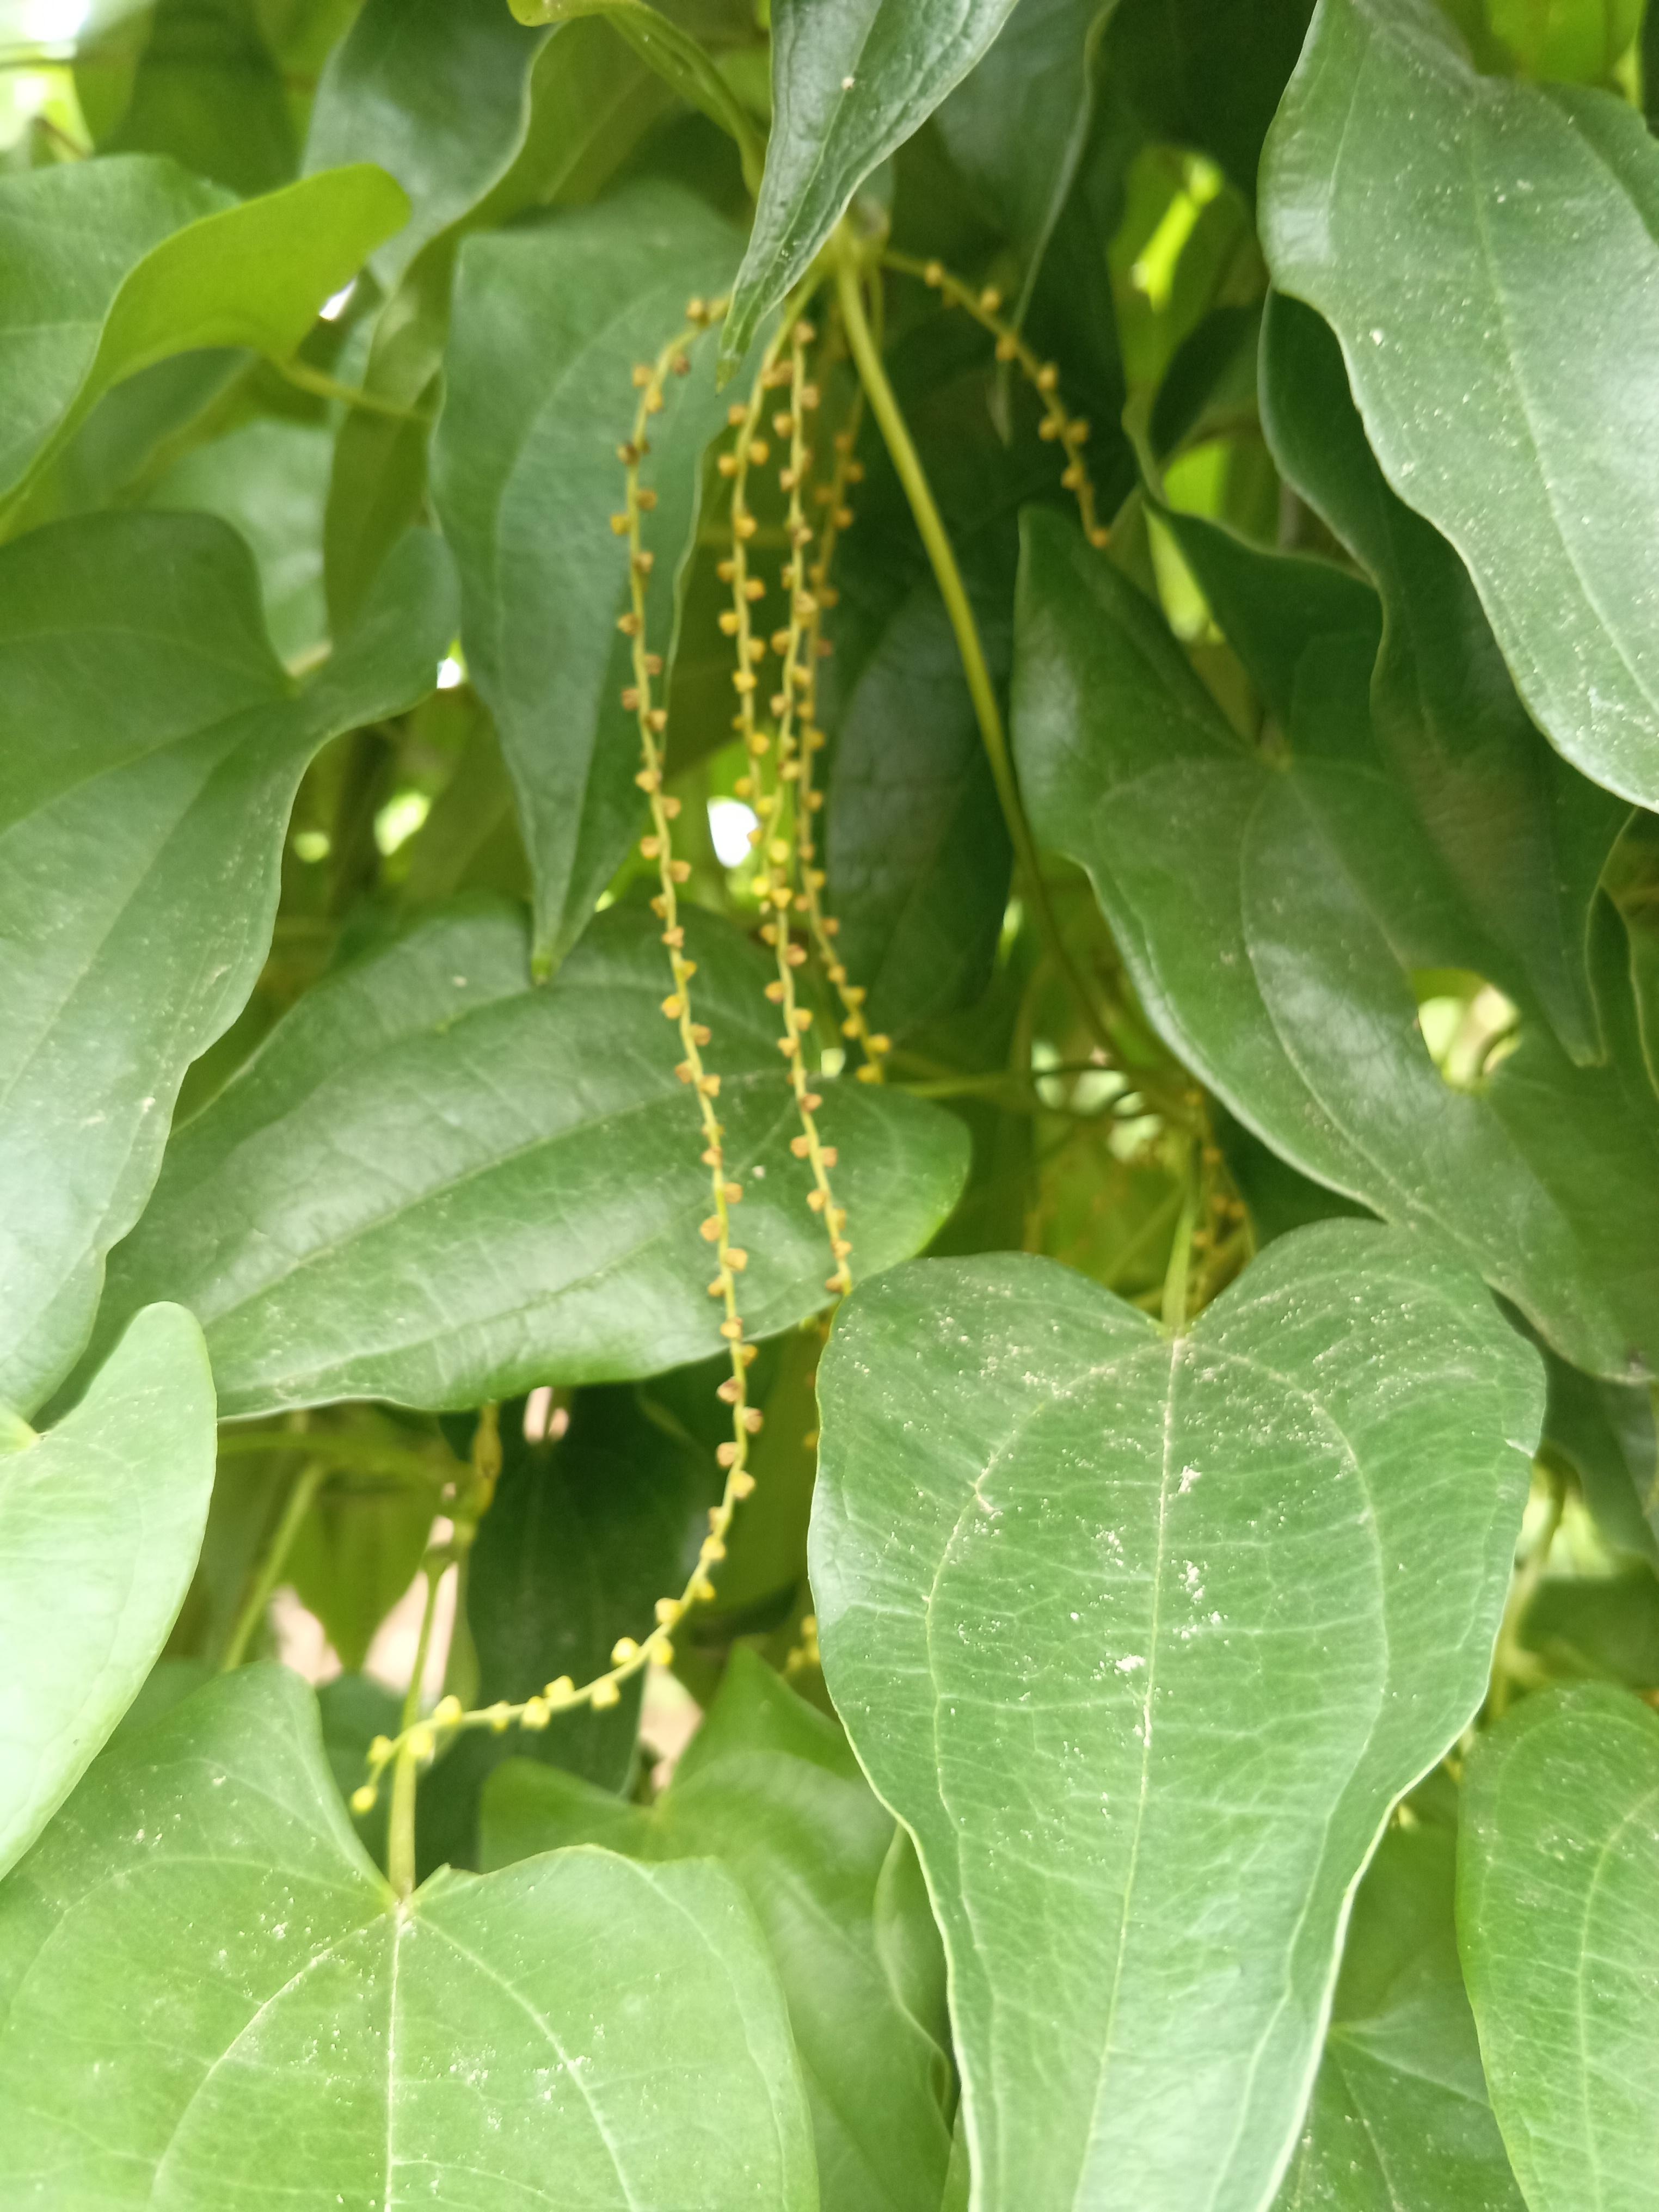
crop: yam
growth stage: flowering
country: Nigeria
